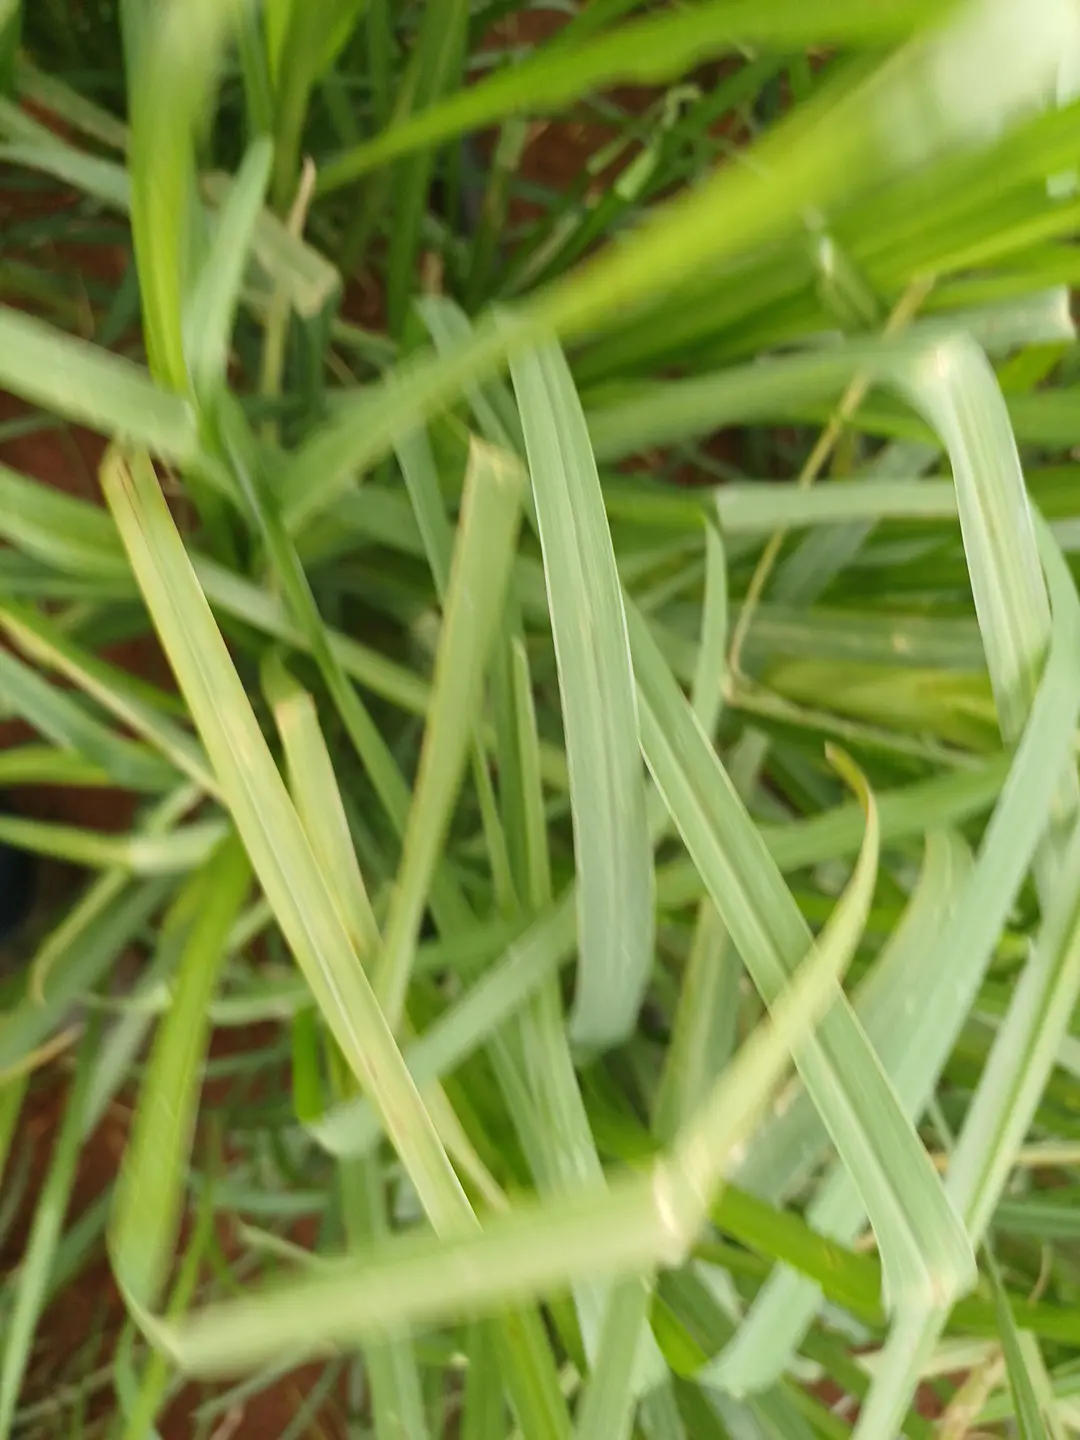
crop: finger millet
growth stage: flowering
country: Kenya
